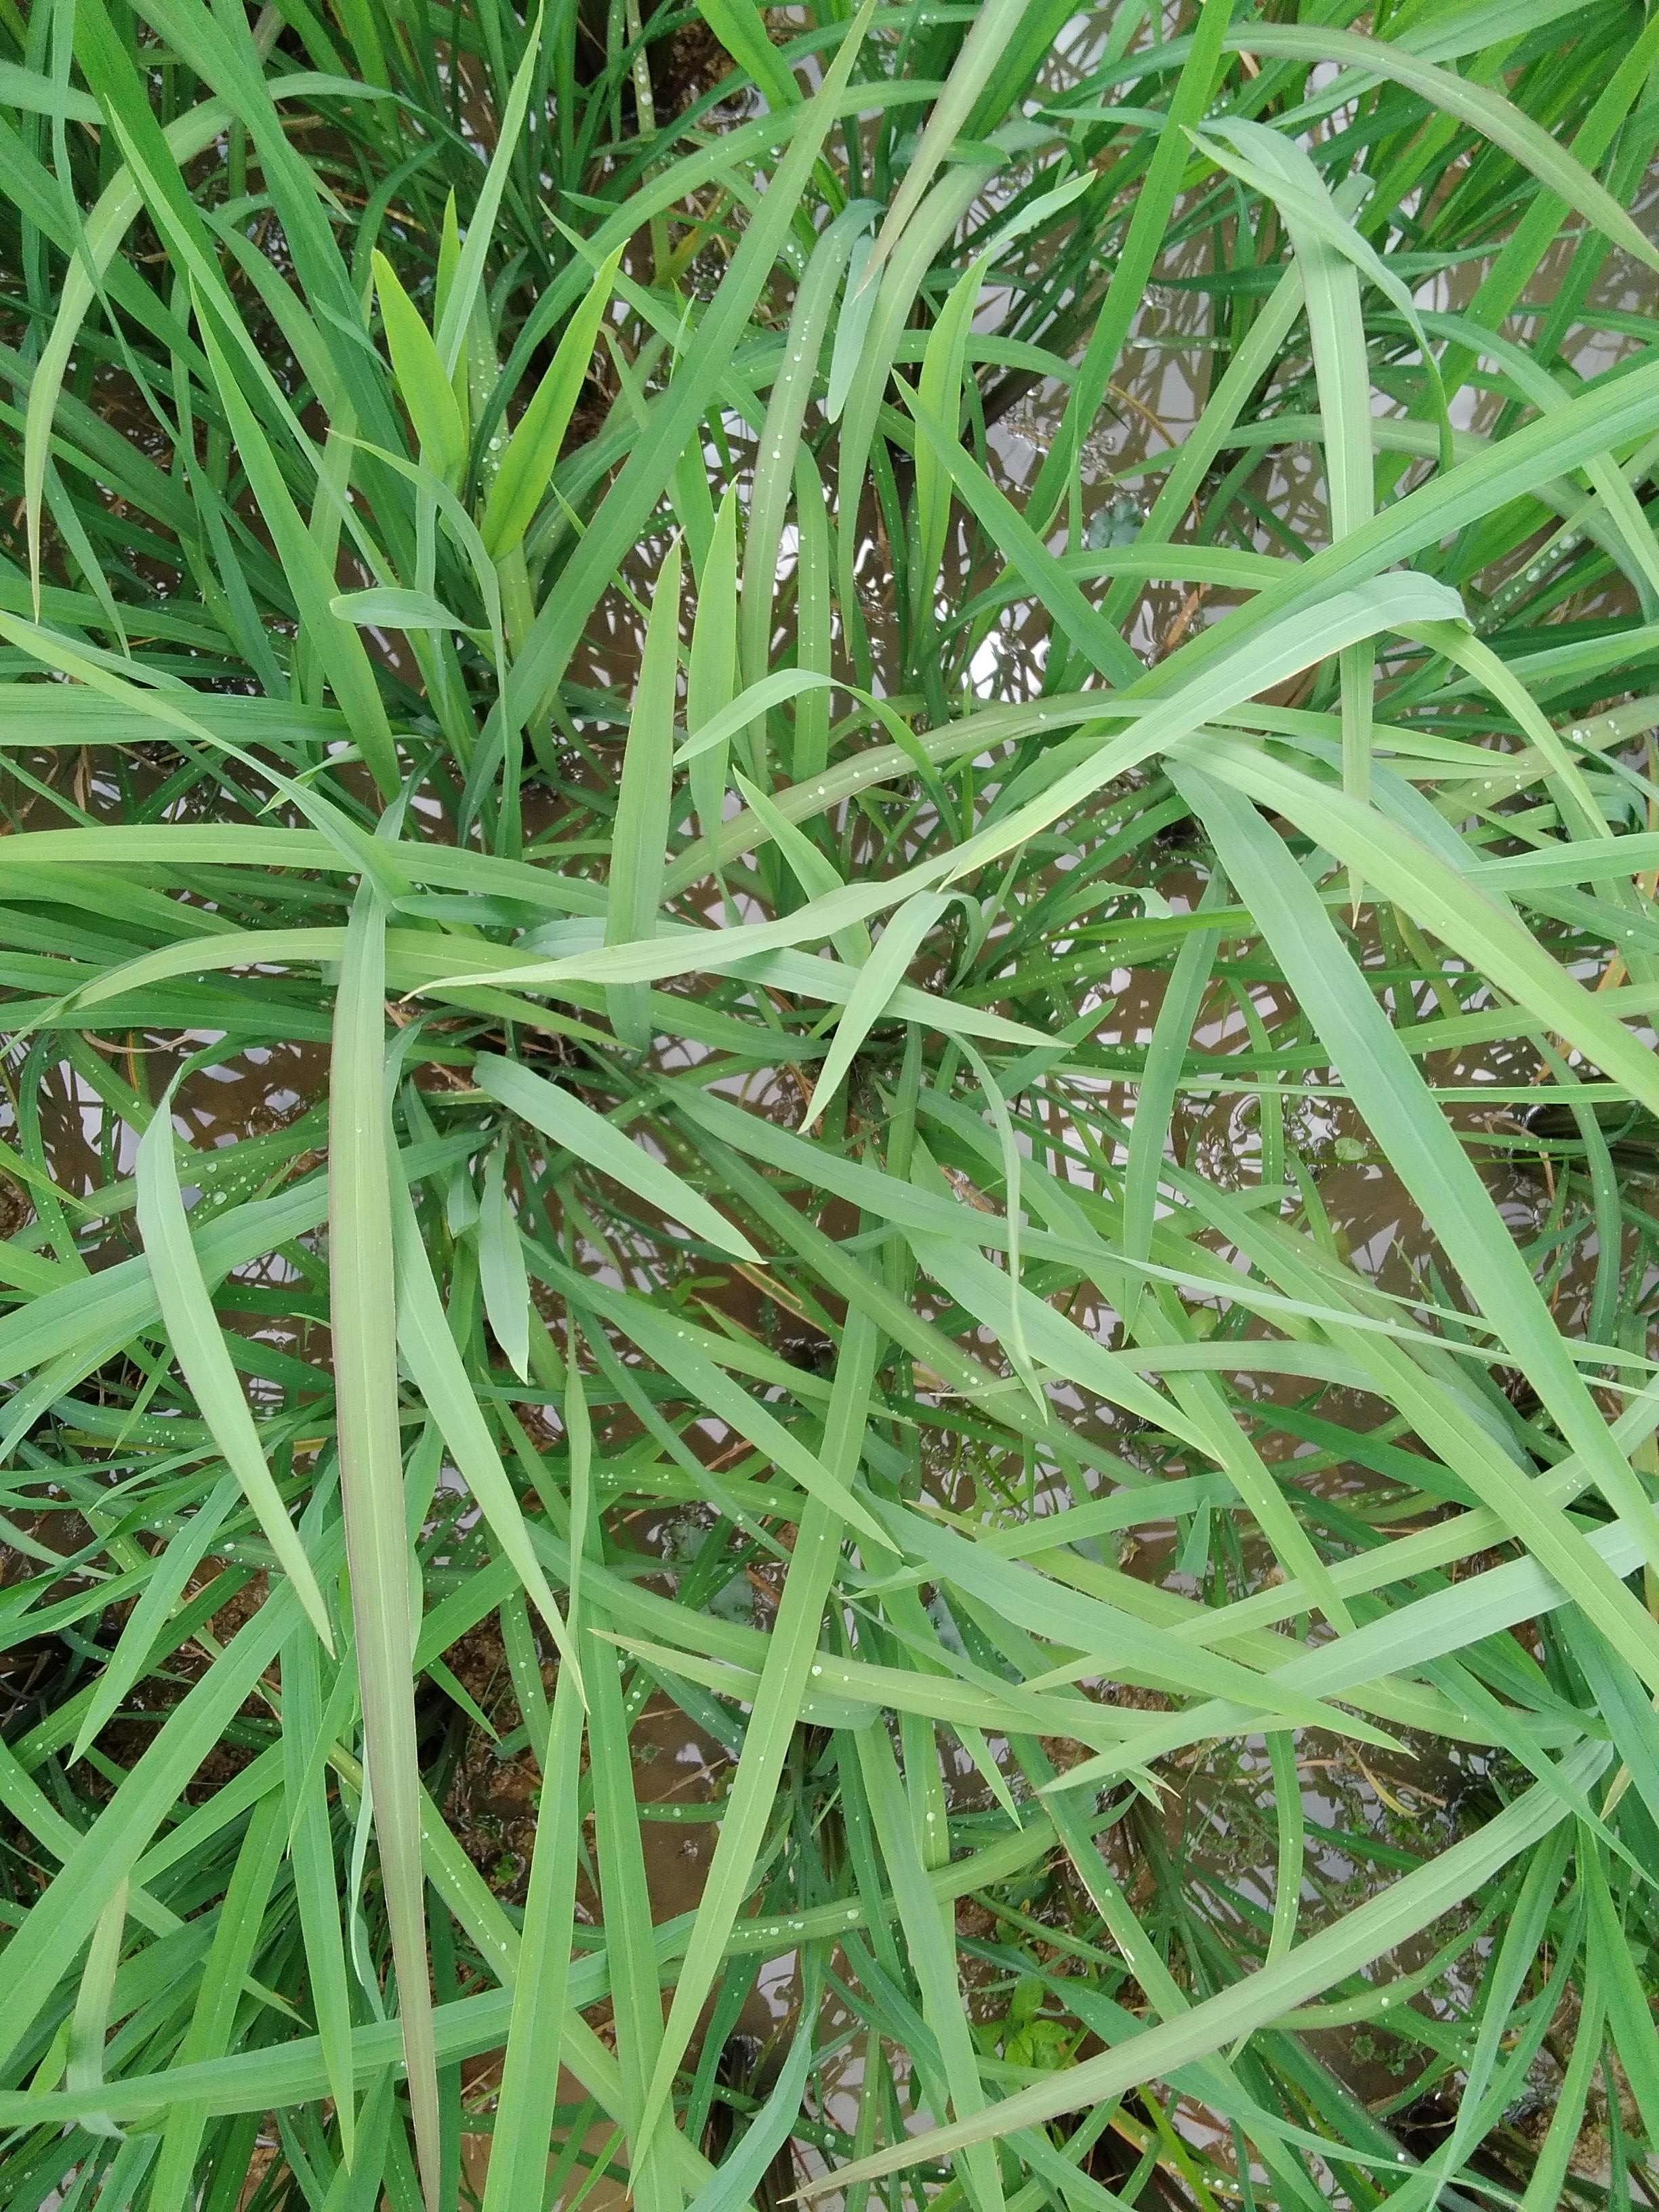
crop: rice
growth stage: vegetative
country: Nigeria
